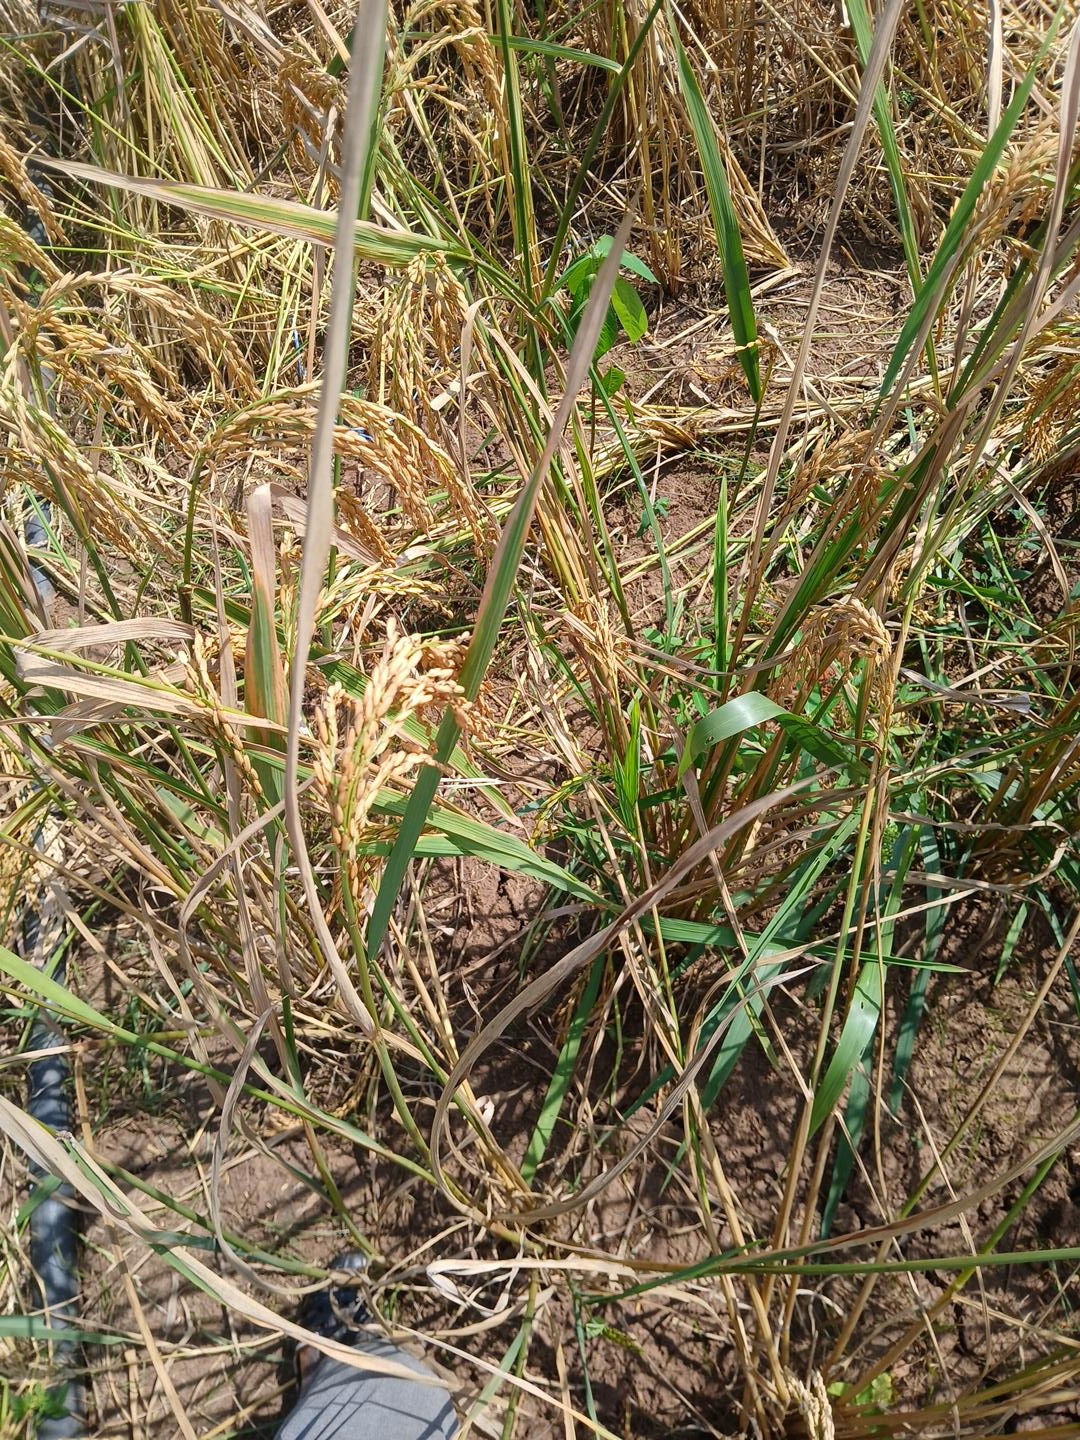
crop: rice
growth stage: senescence
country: Côte d'Ivoire
